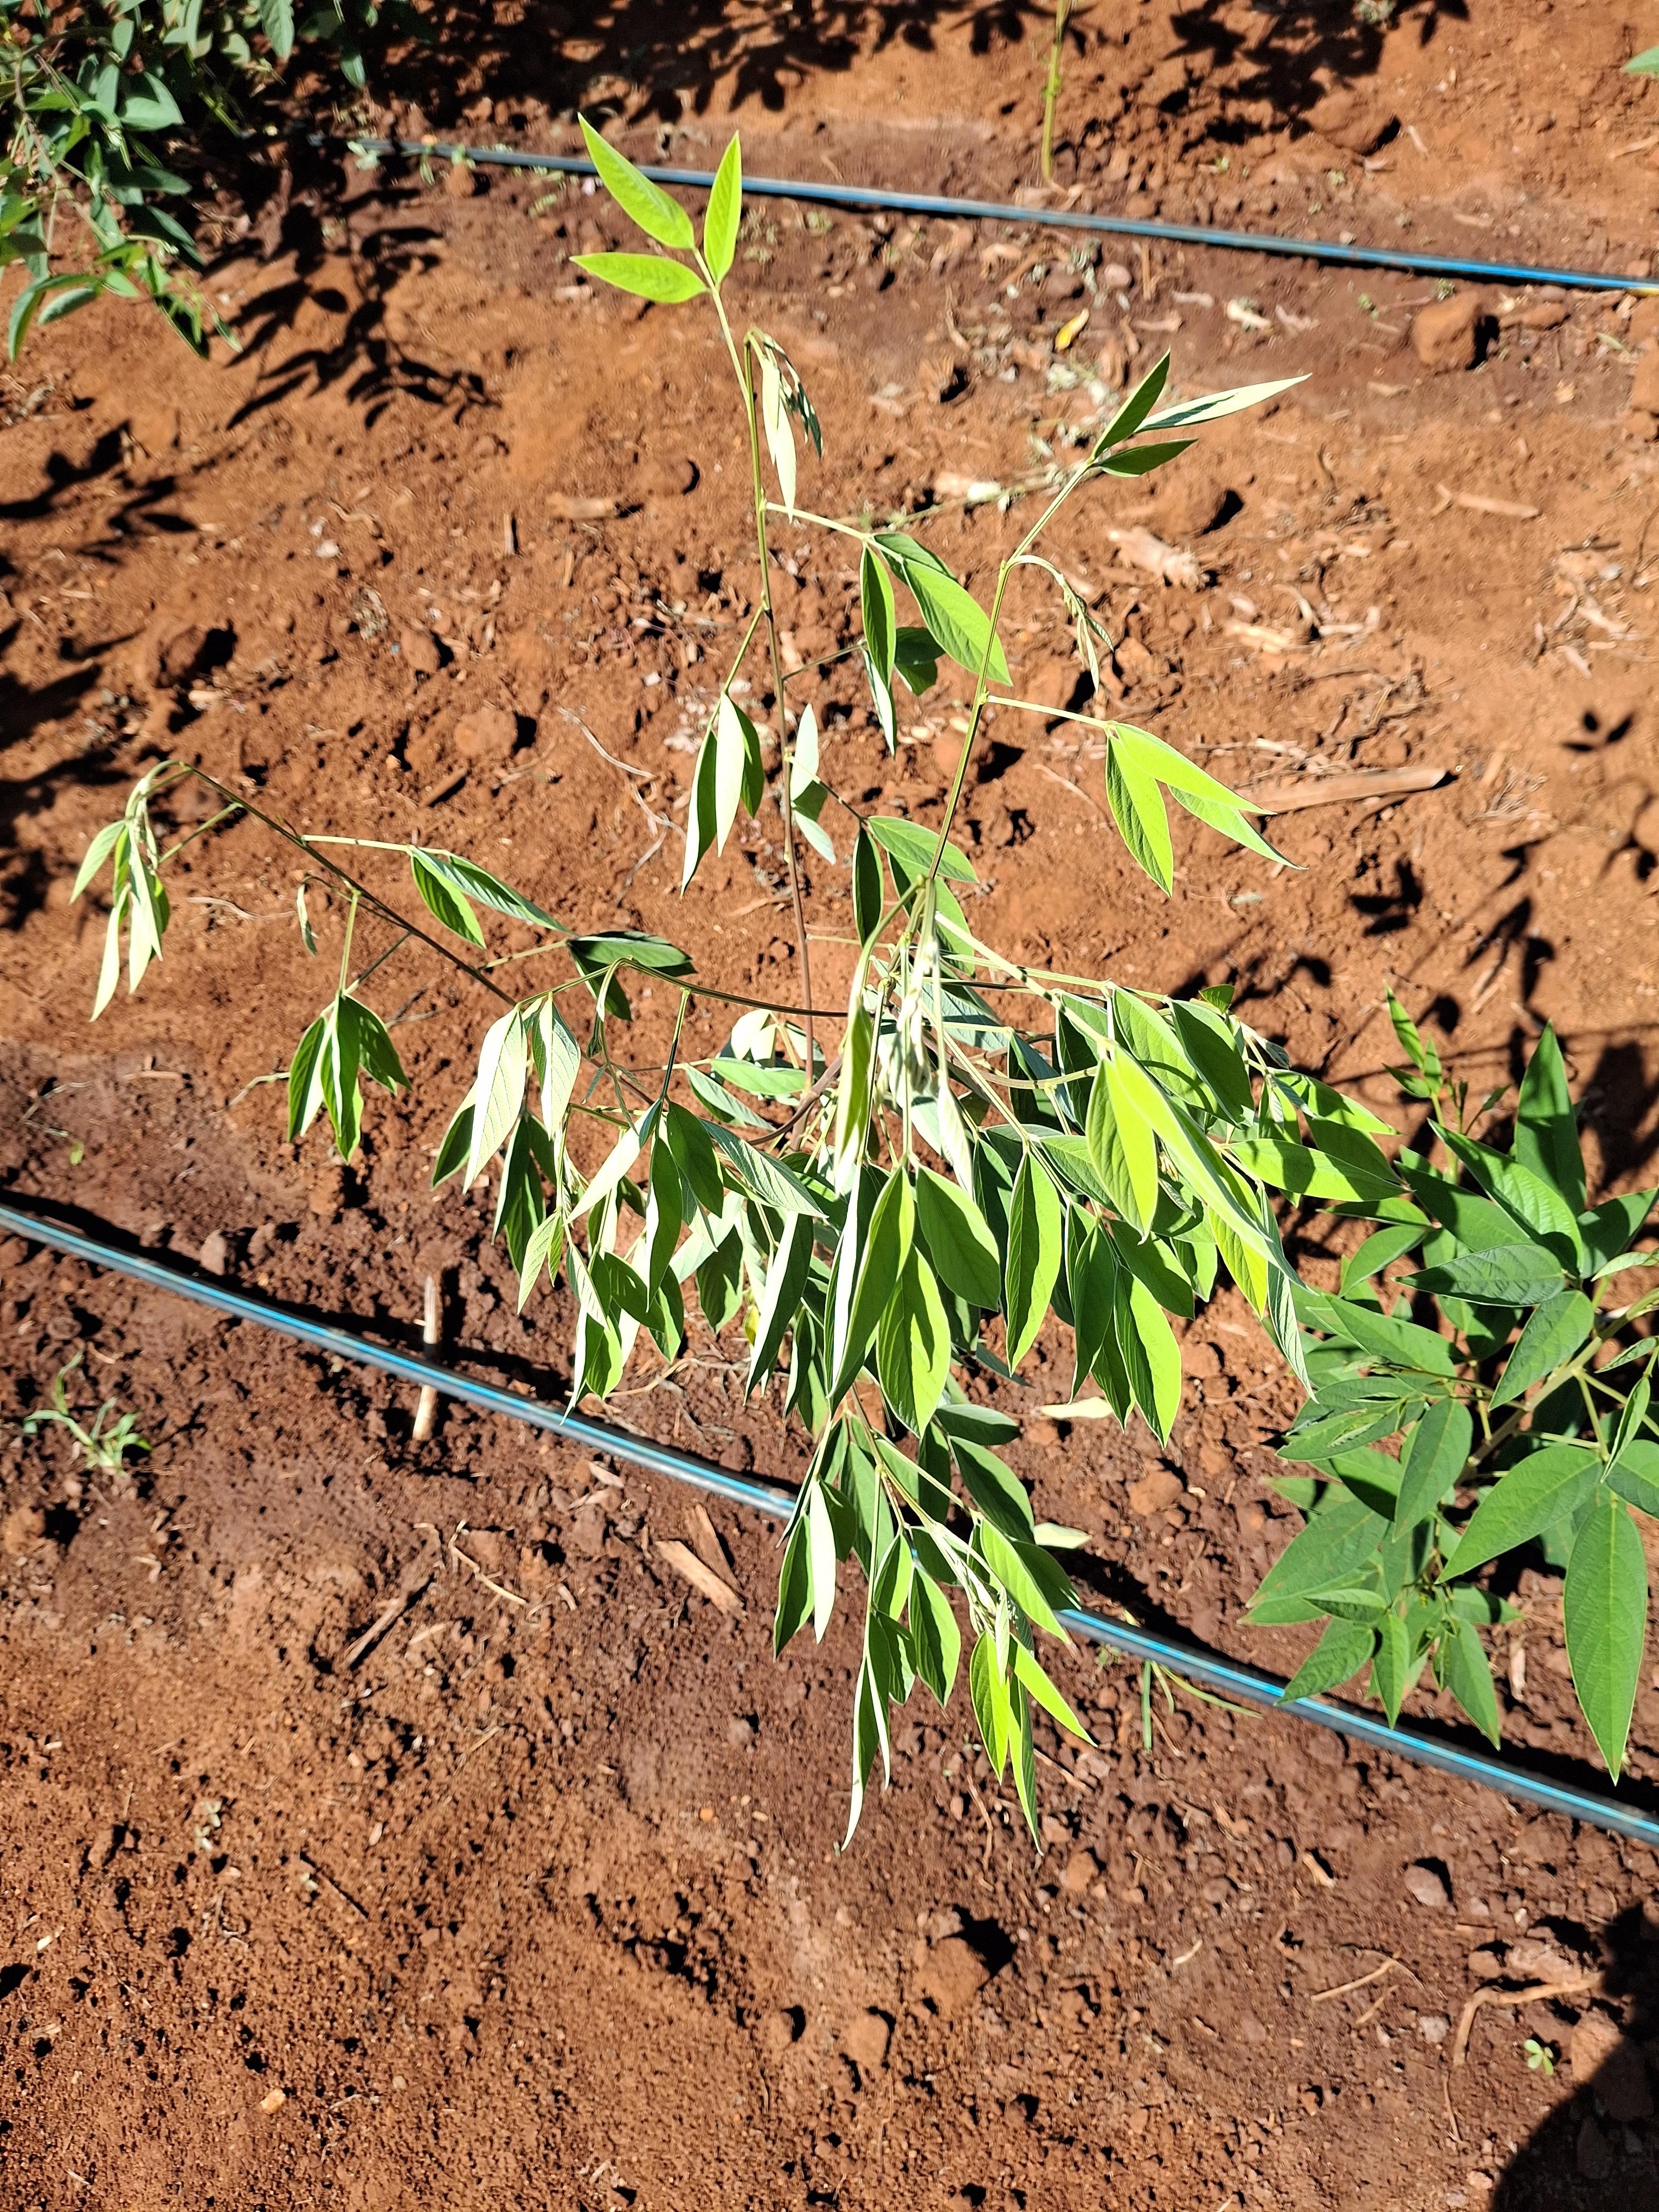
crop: pigeonpea
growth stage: flowering
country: Kenya
